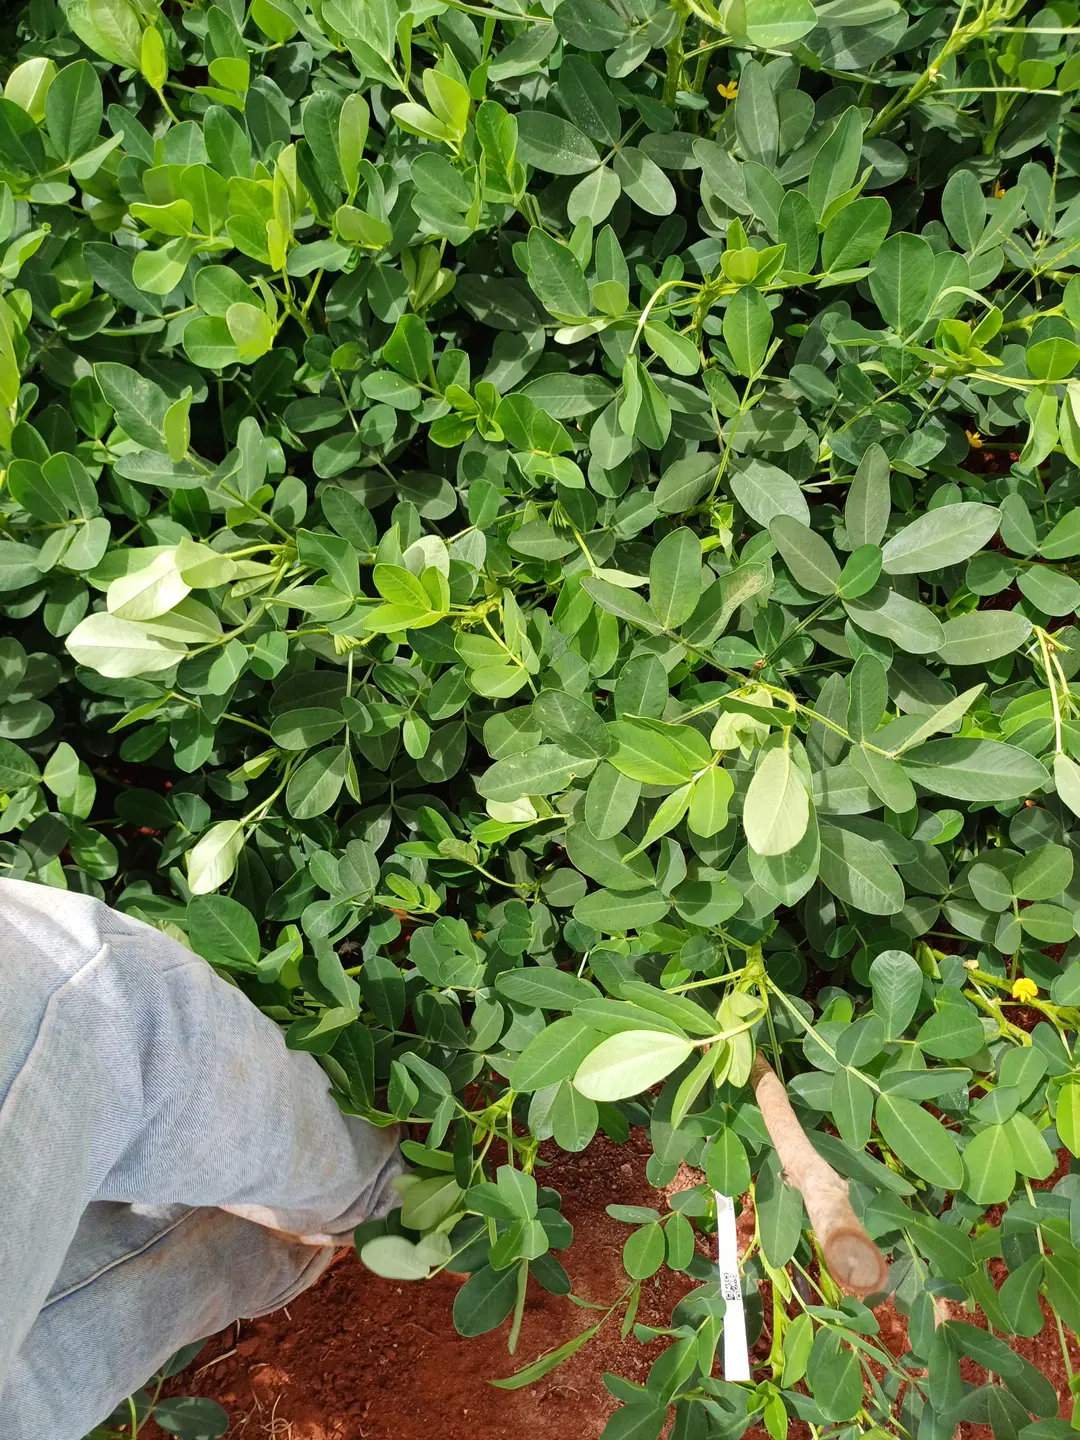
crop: groundnut
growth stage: flowering
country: Kenya
